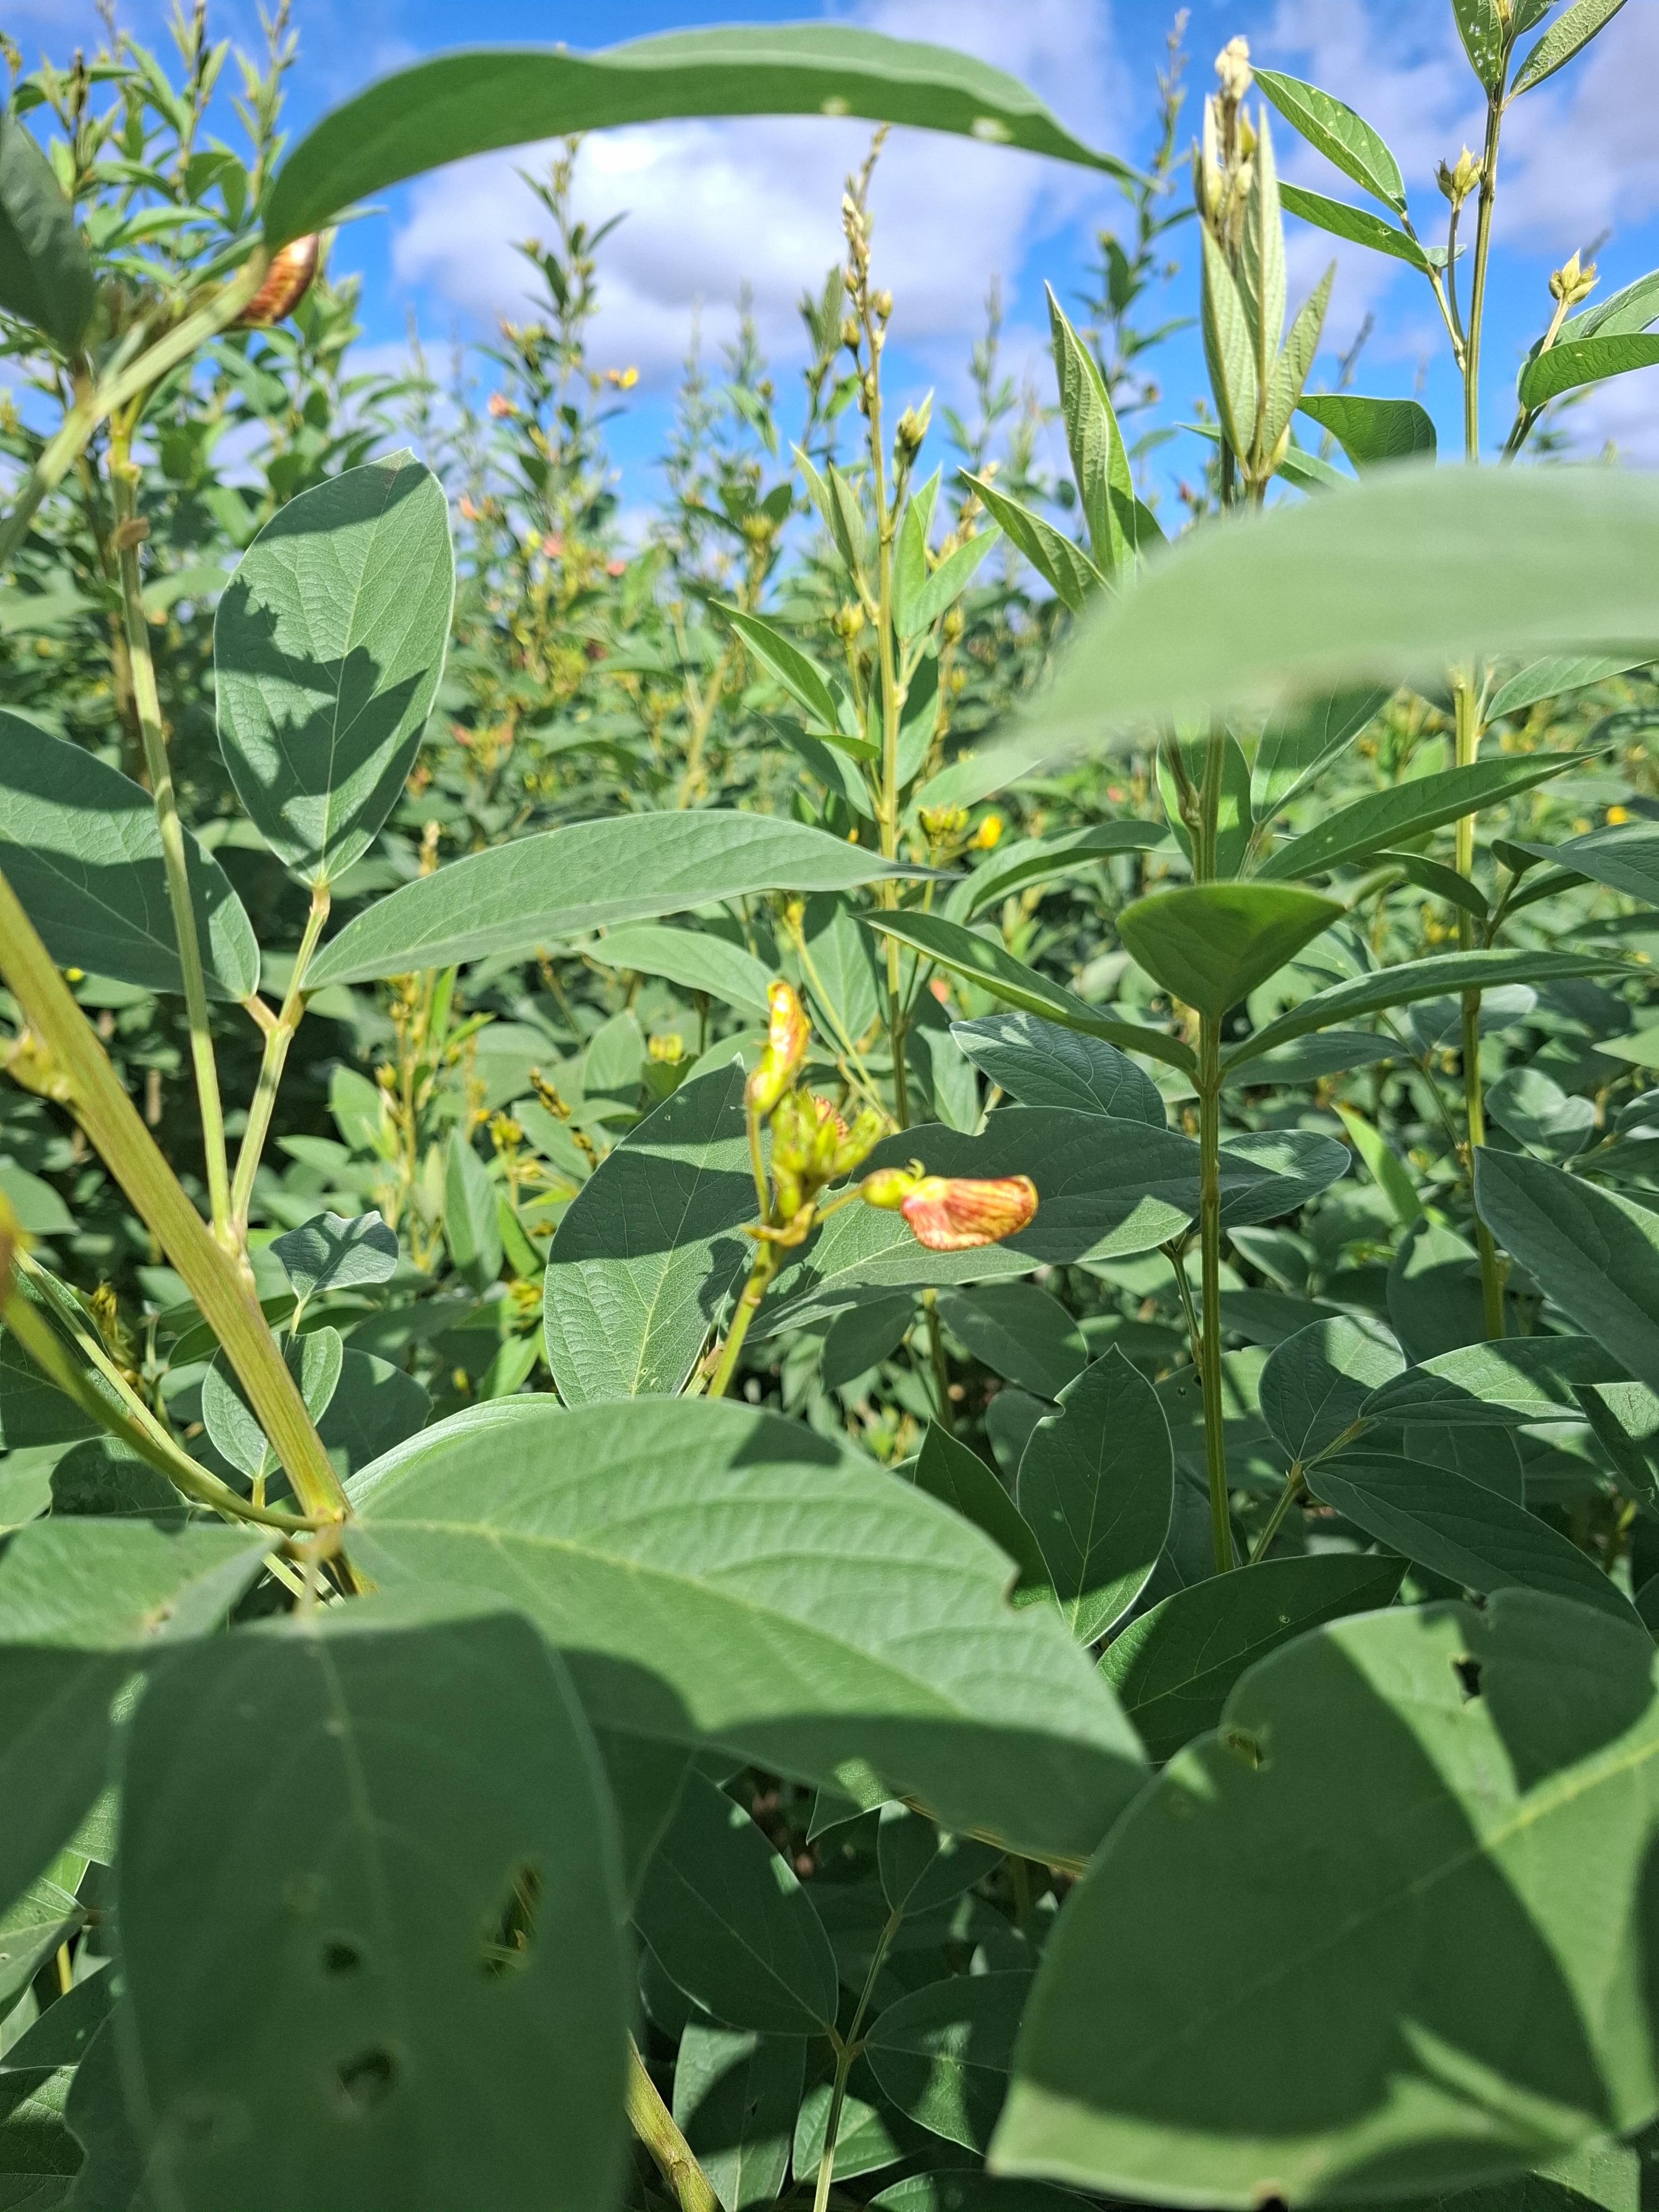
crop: pearl millet
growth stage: harvest maturity
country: Tanzania
